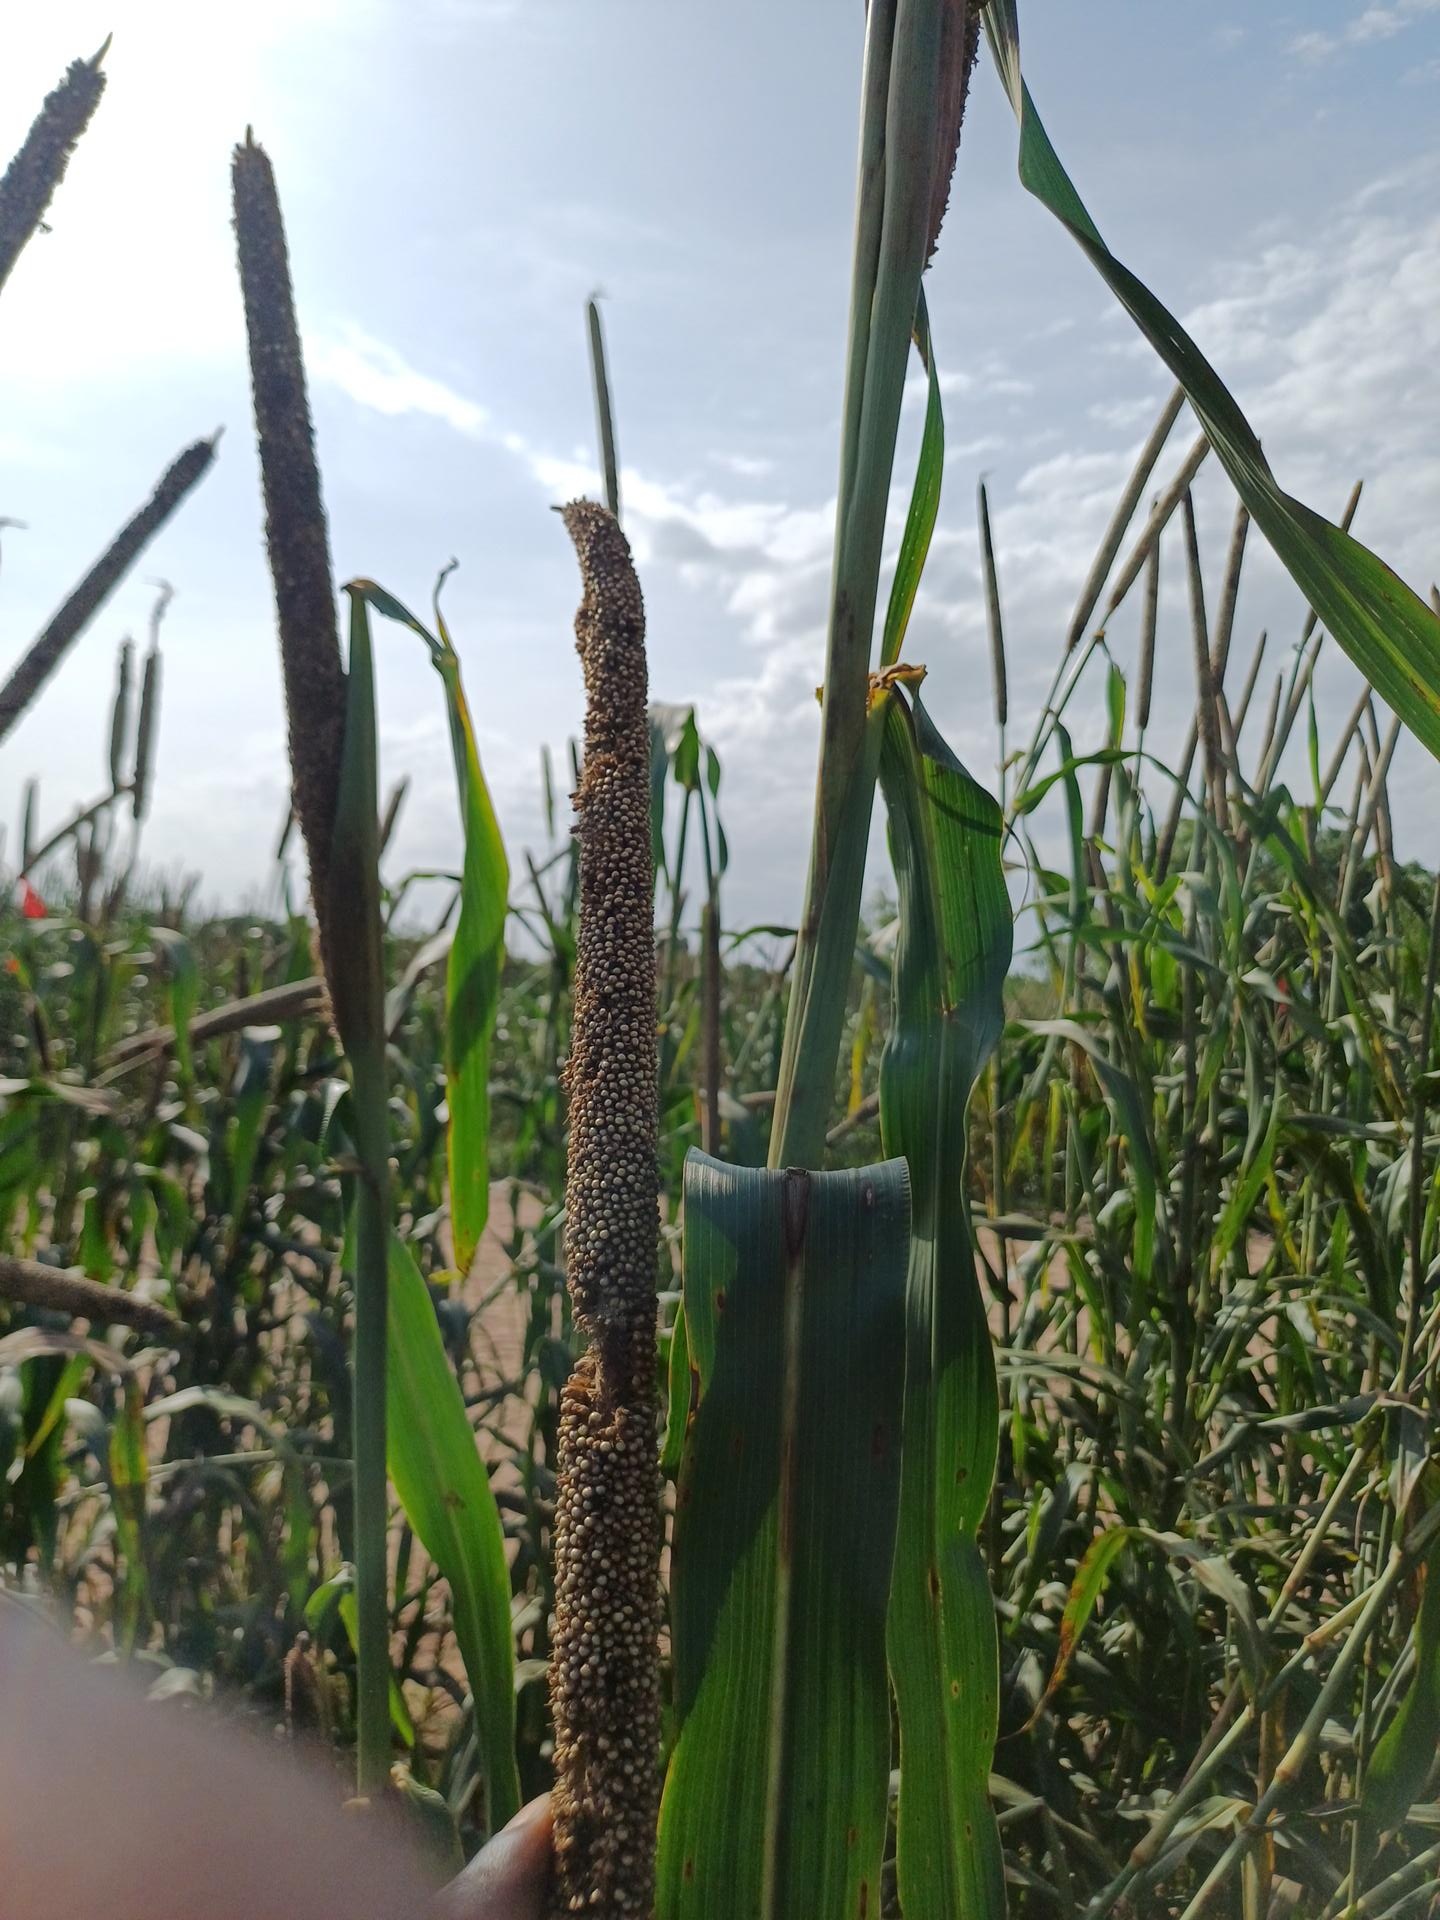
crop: pearl millet
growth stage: filling grain
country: Senegal
